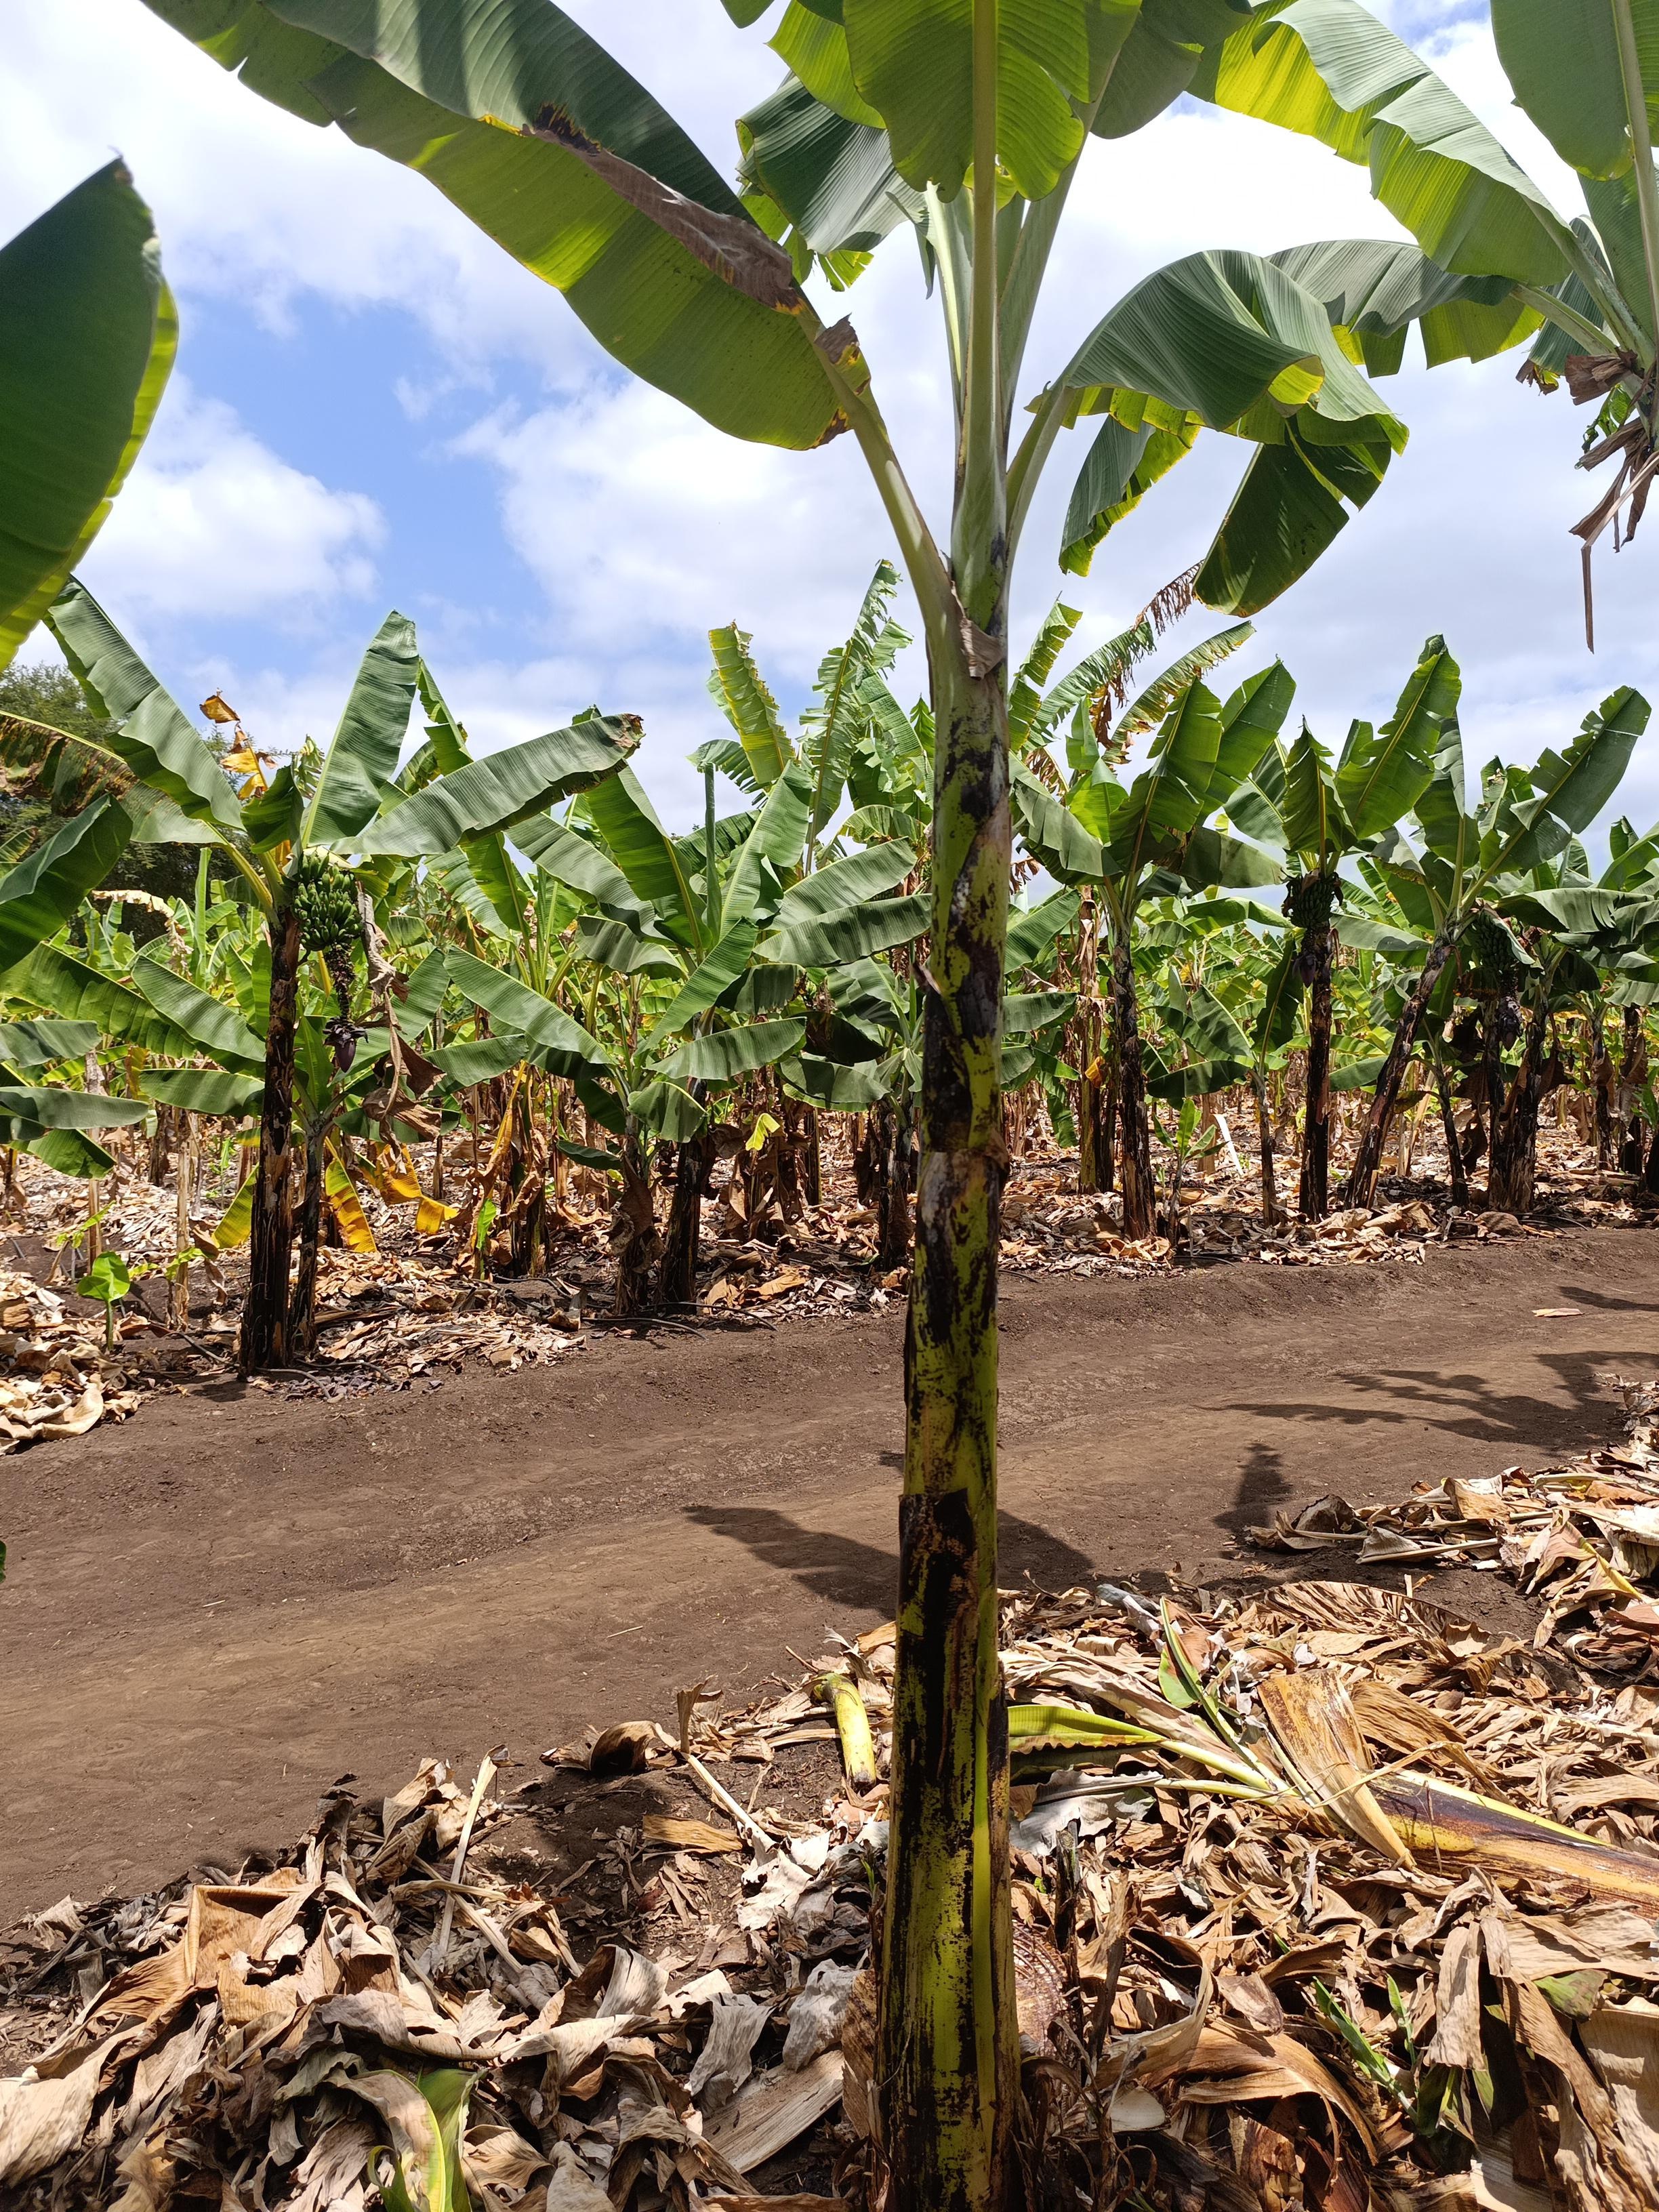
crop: banana
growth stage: vegetative
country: Tanzania
